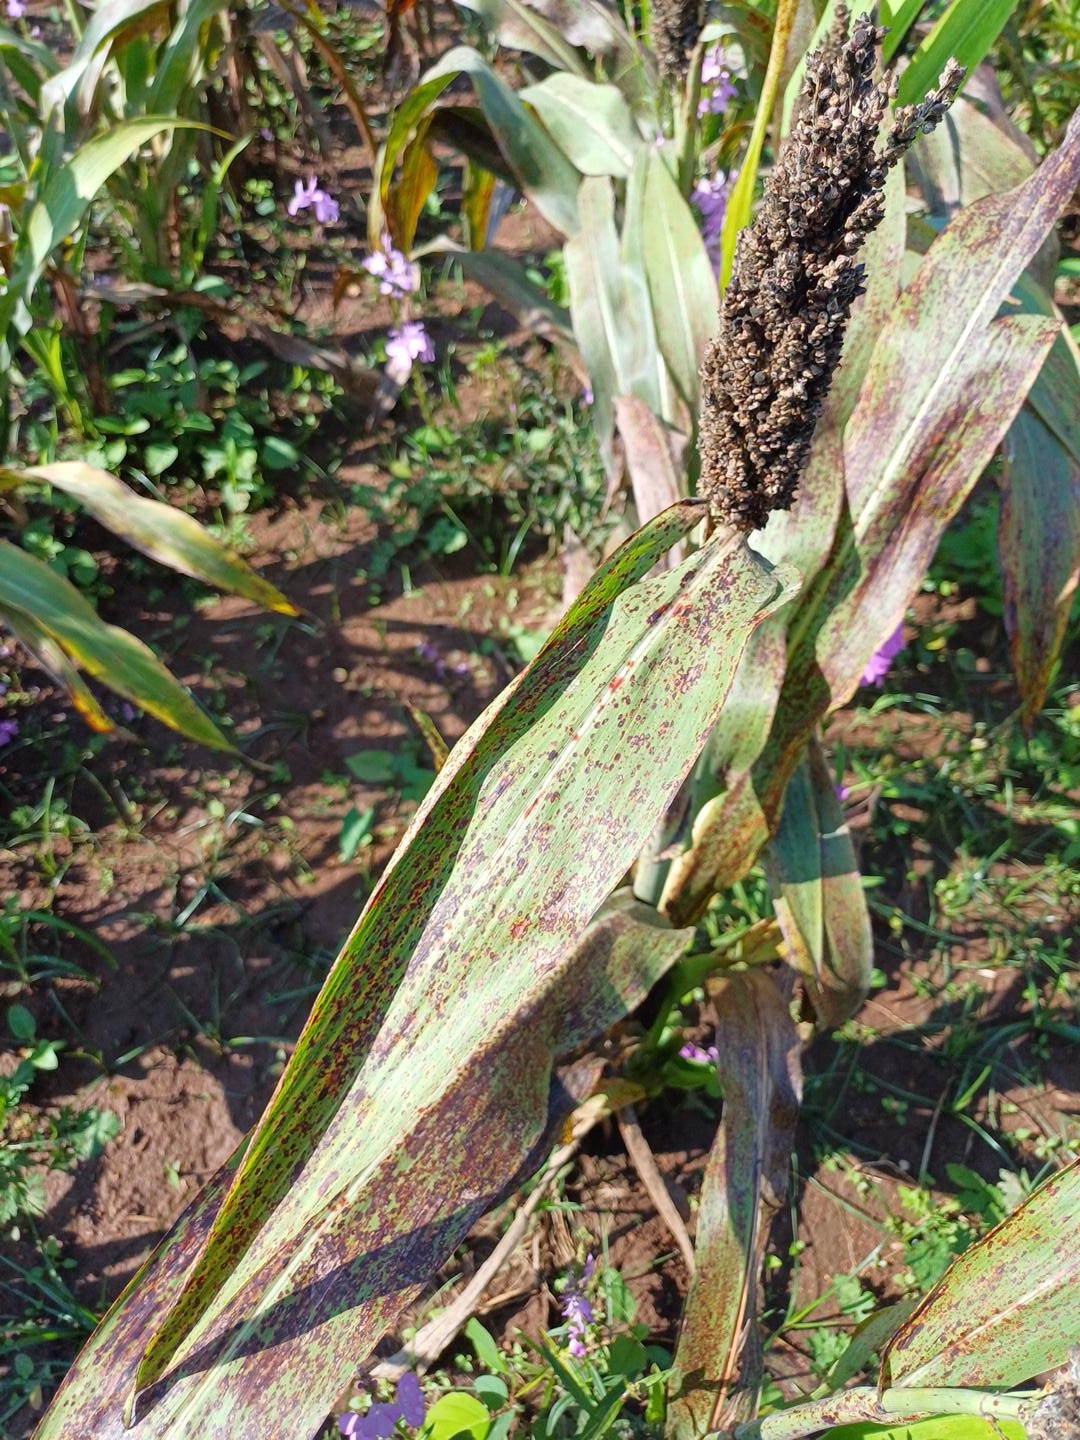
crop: sorghum
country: Kenya
